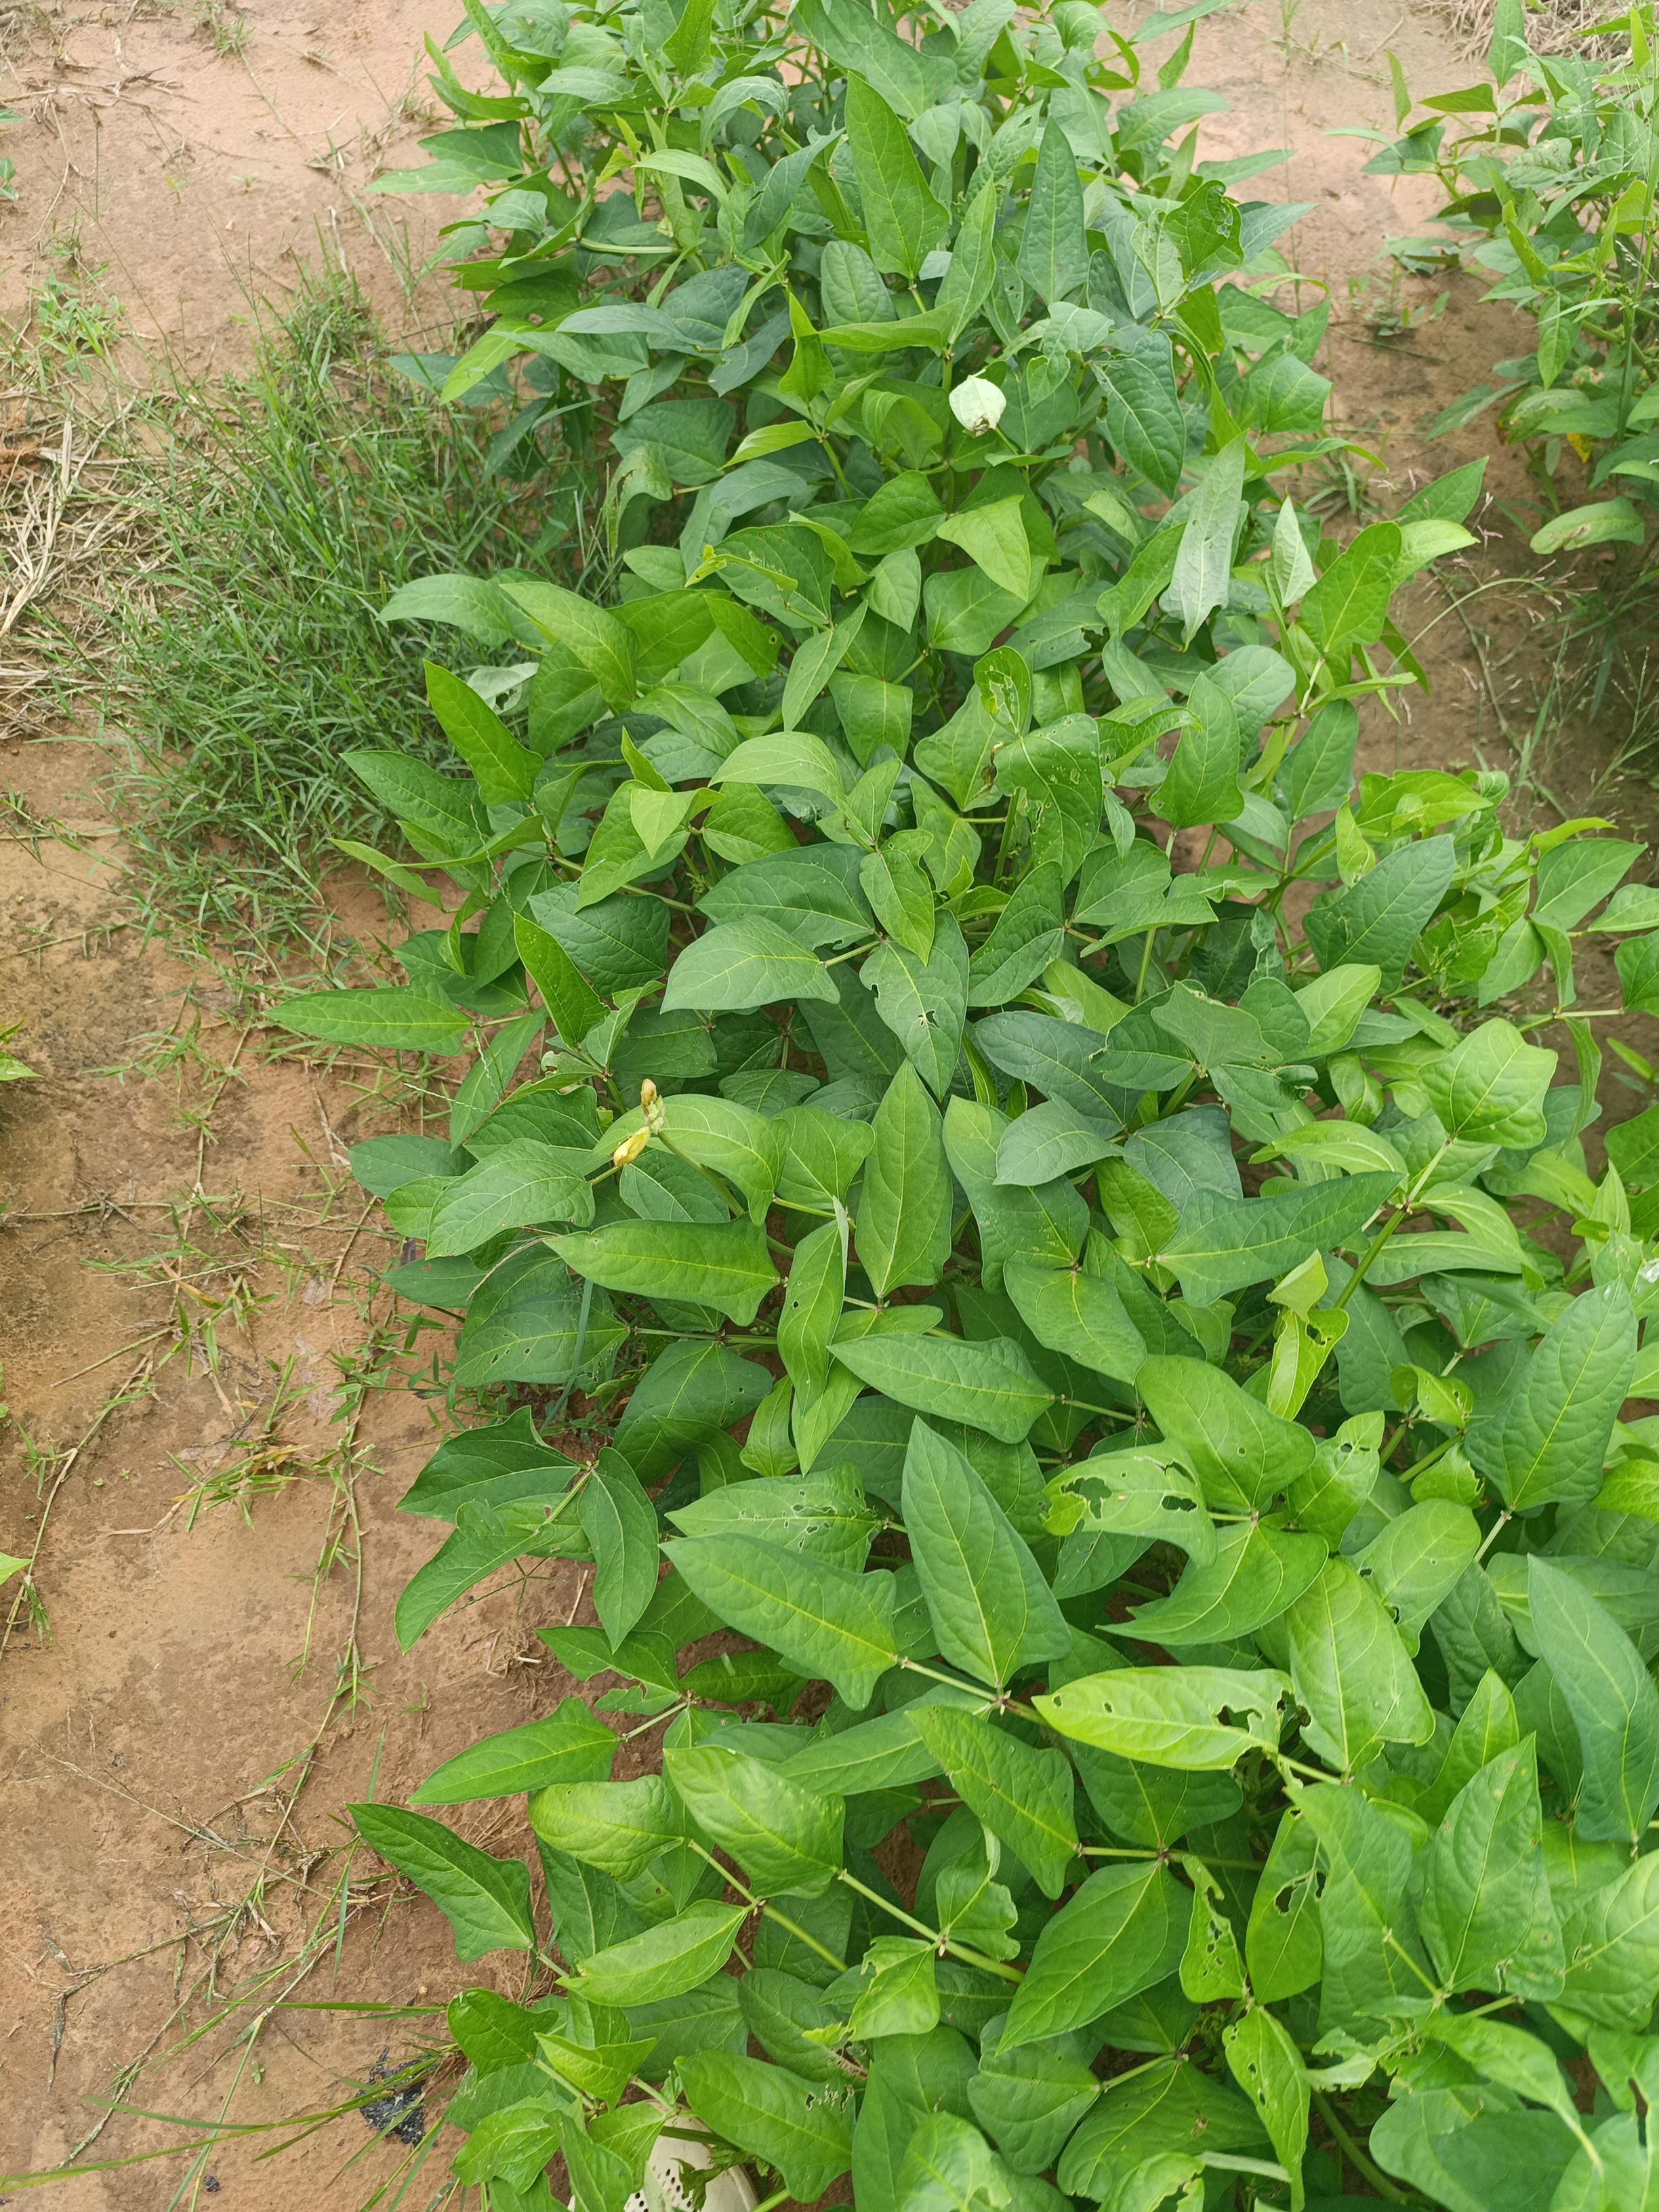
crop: cowpea
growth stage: flowering
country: Nigeria
